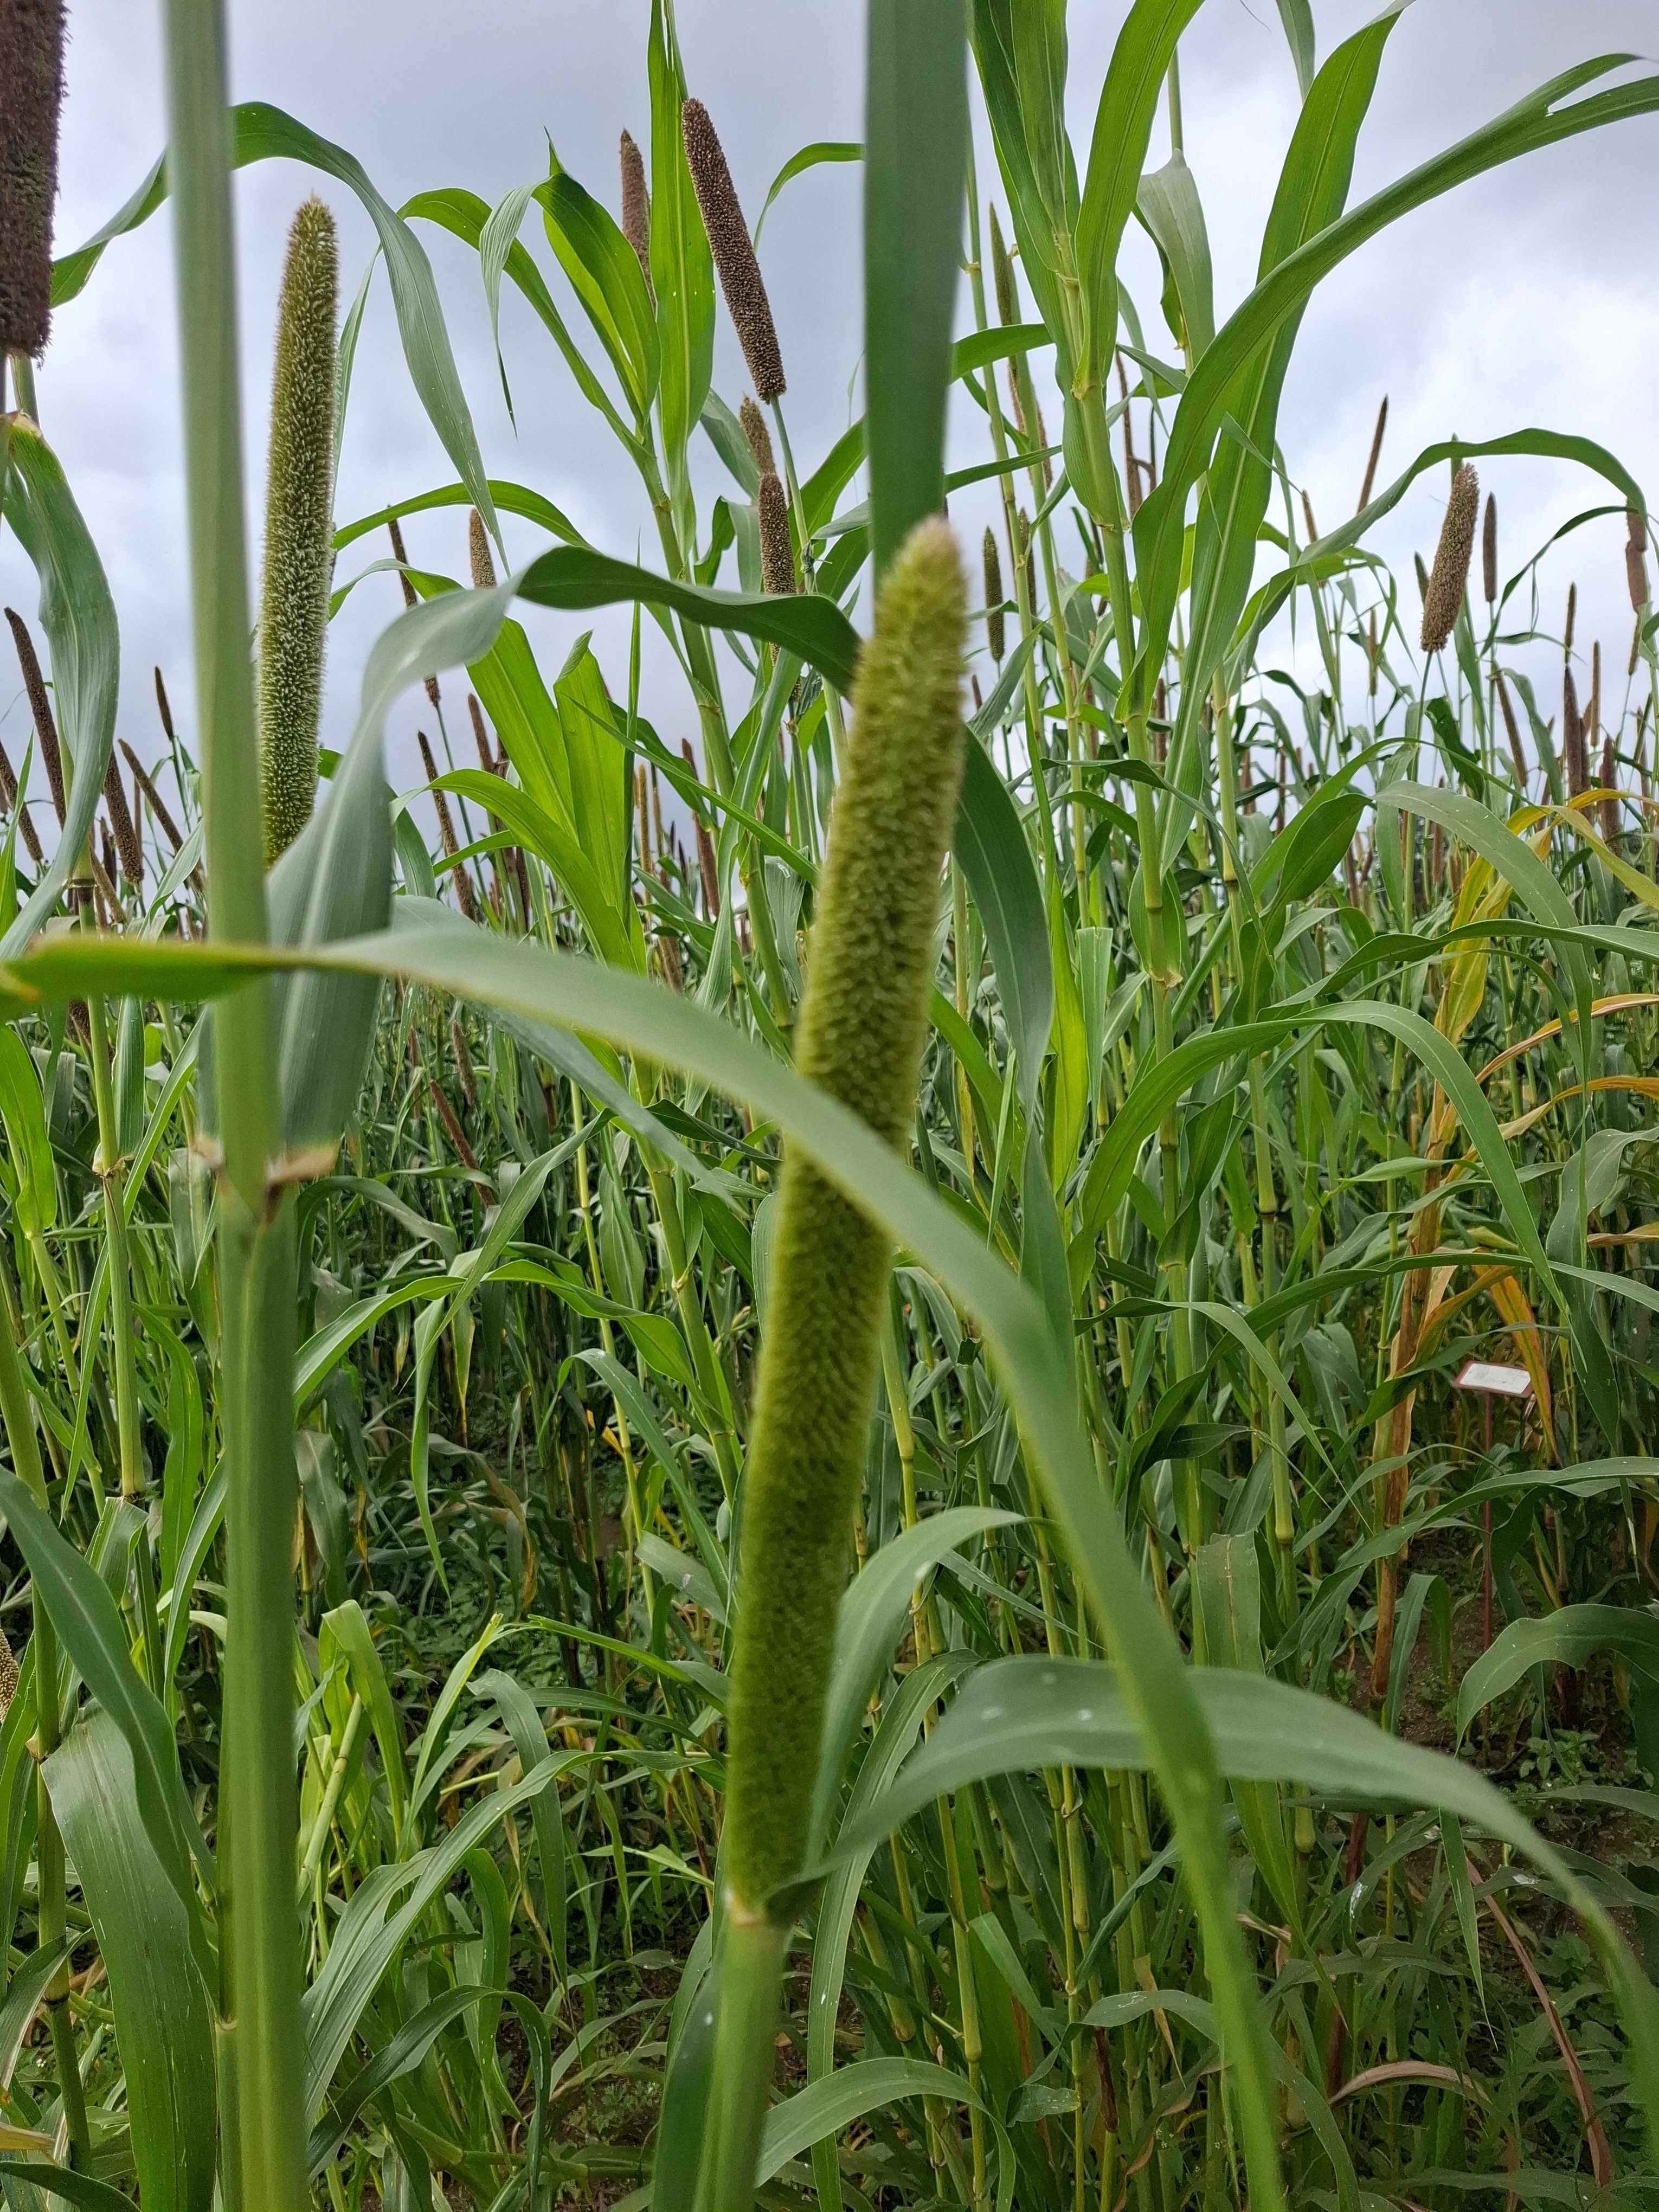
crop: pearl millet
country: Tanzania
